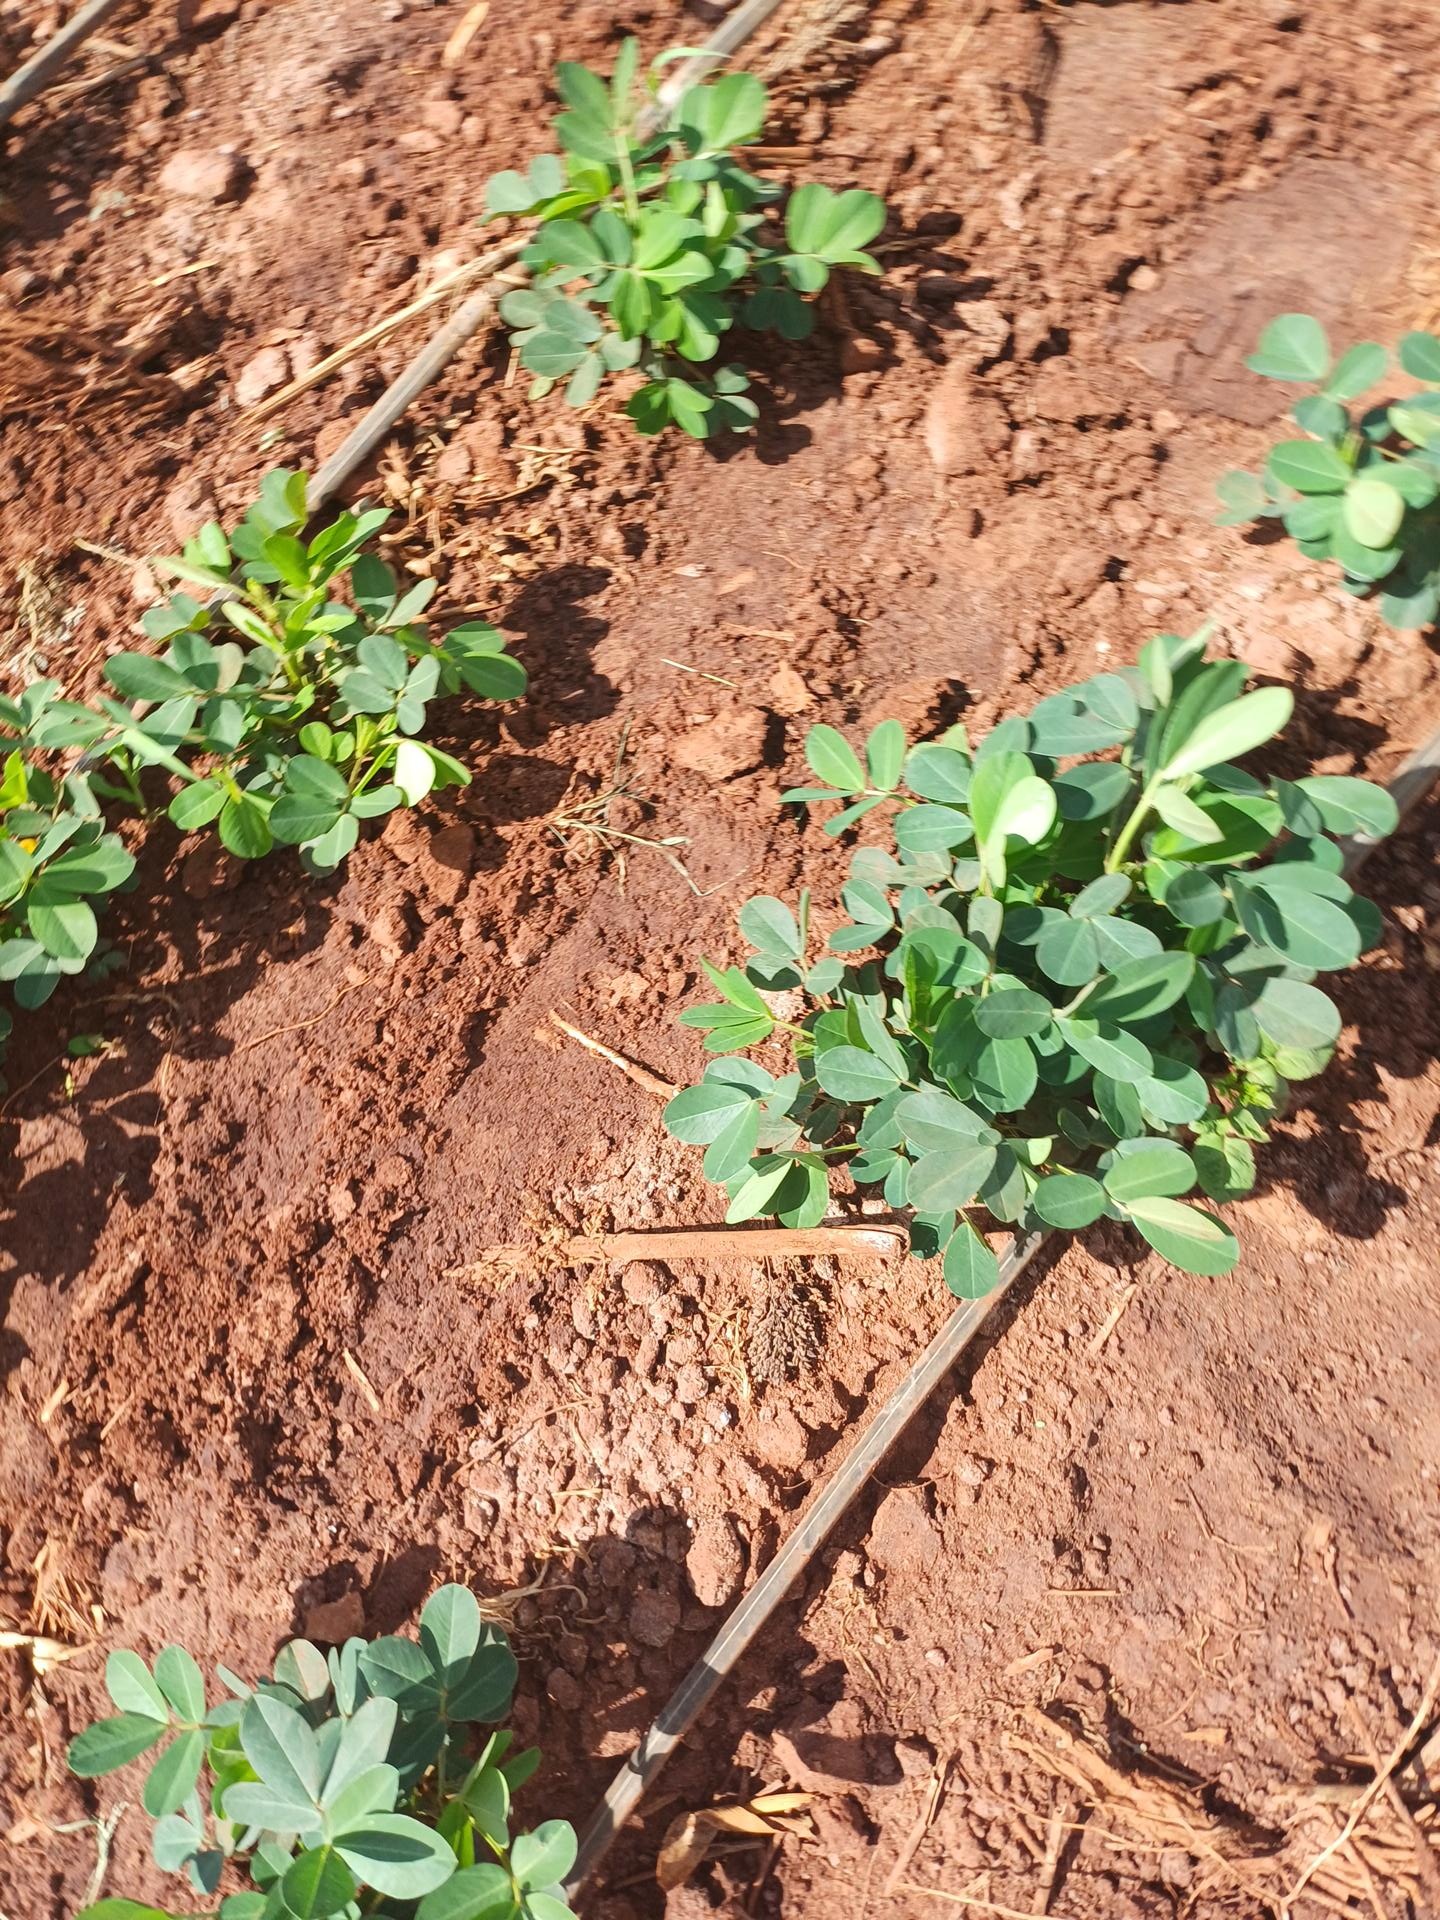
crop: groundnut
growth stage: flowering
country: Kenya
